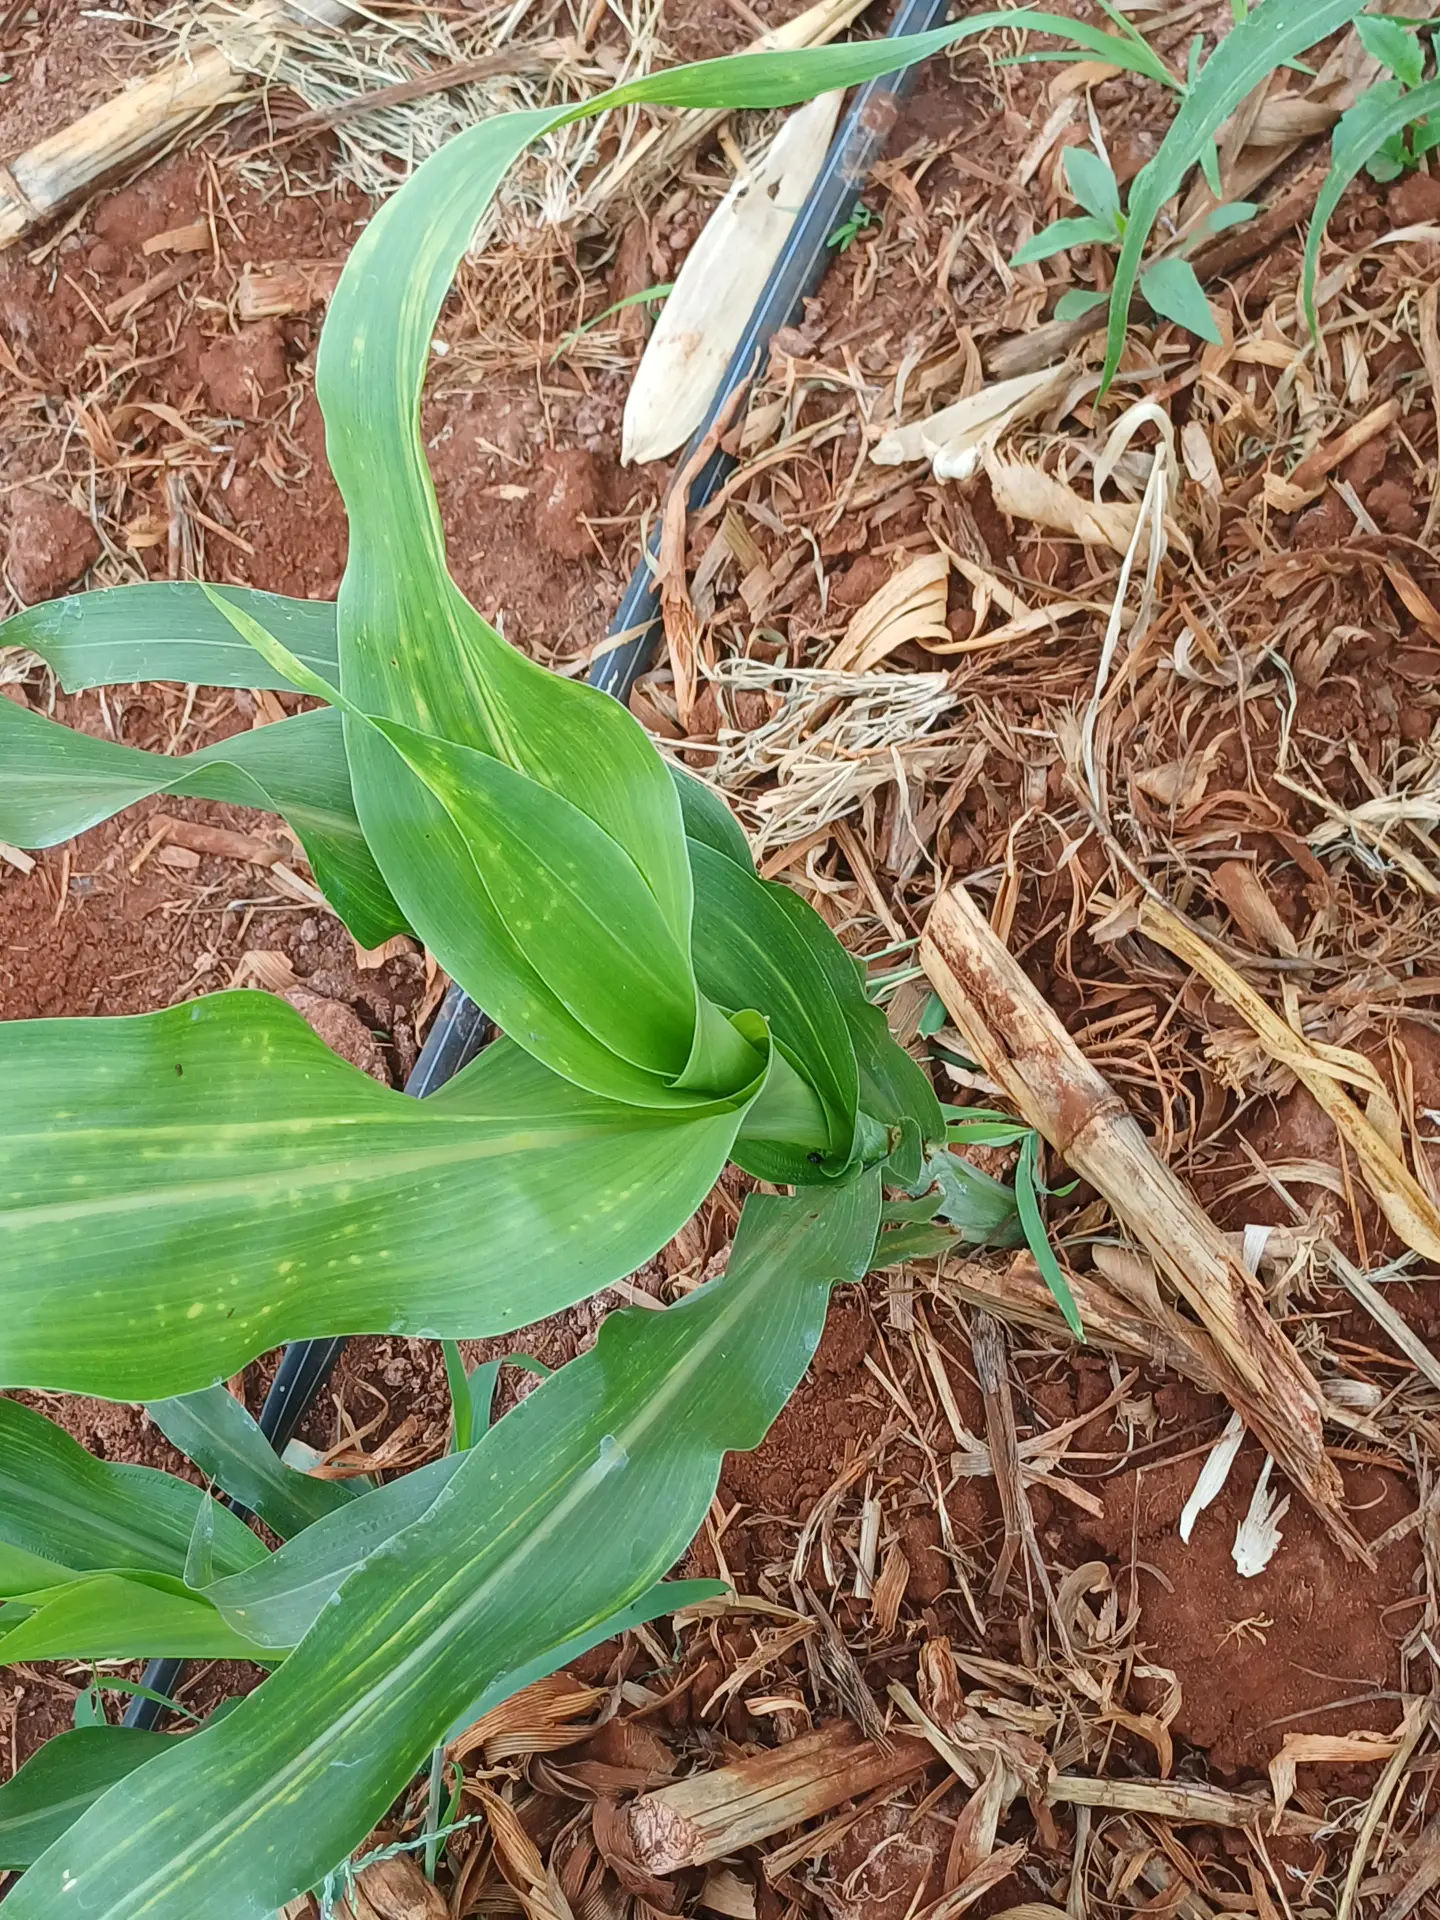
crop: sorghum
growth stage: vegetative
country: Kenya
